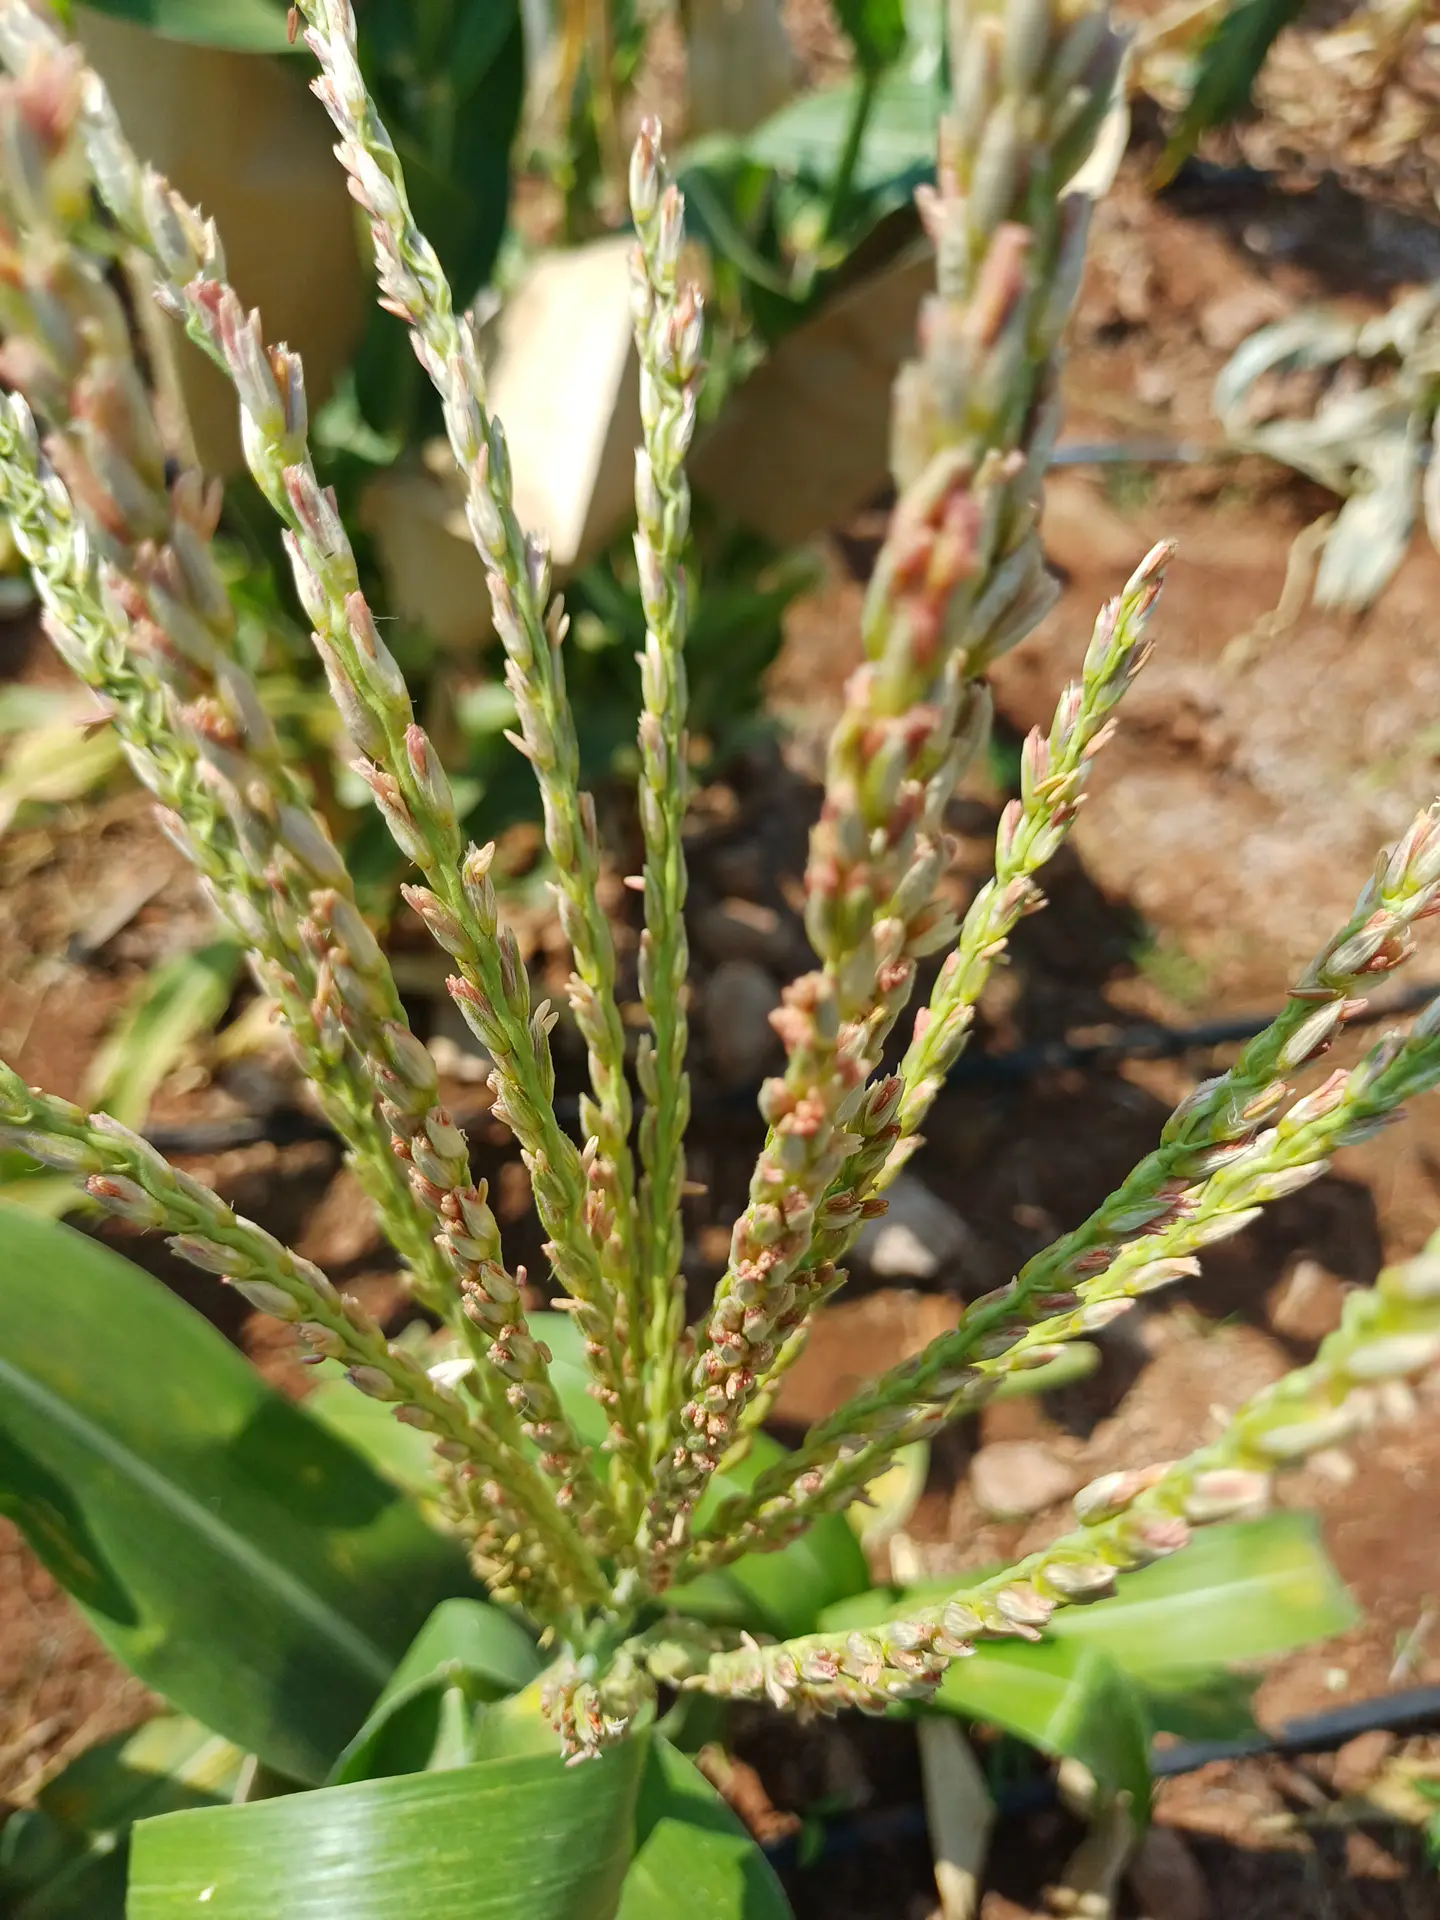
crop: maize
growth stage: flowering
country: Kenya
